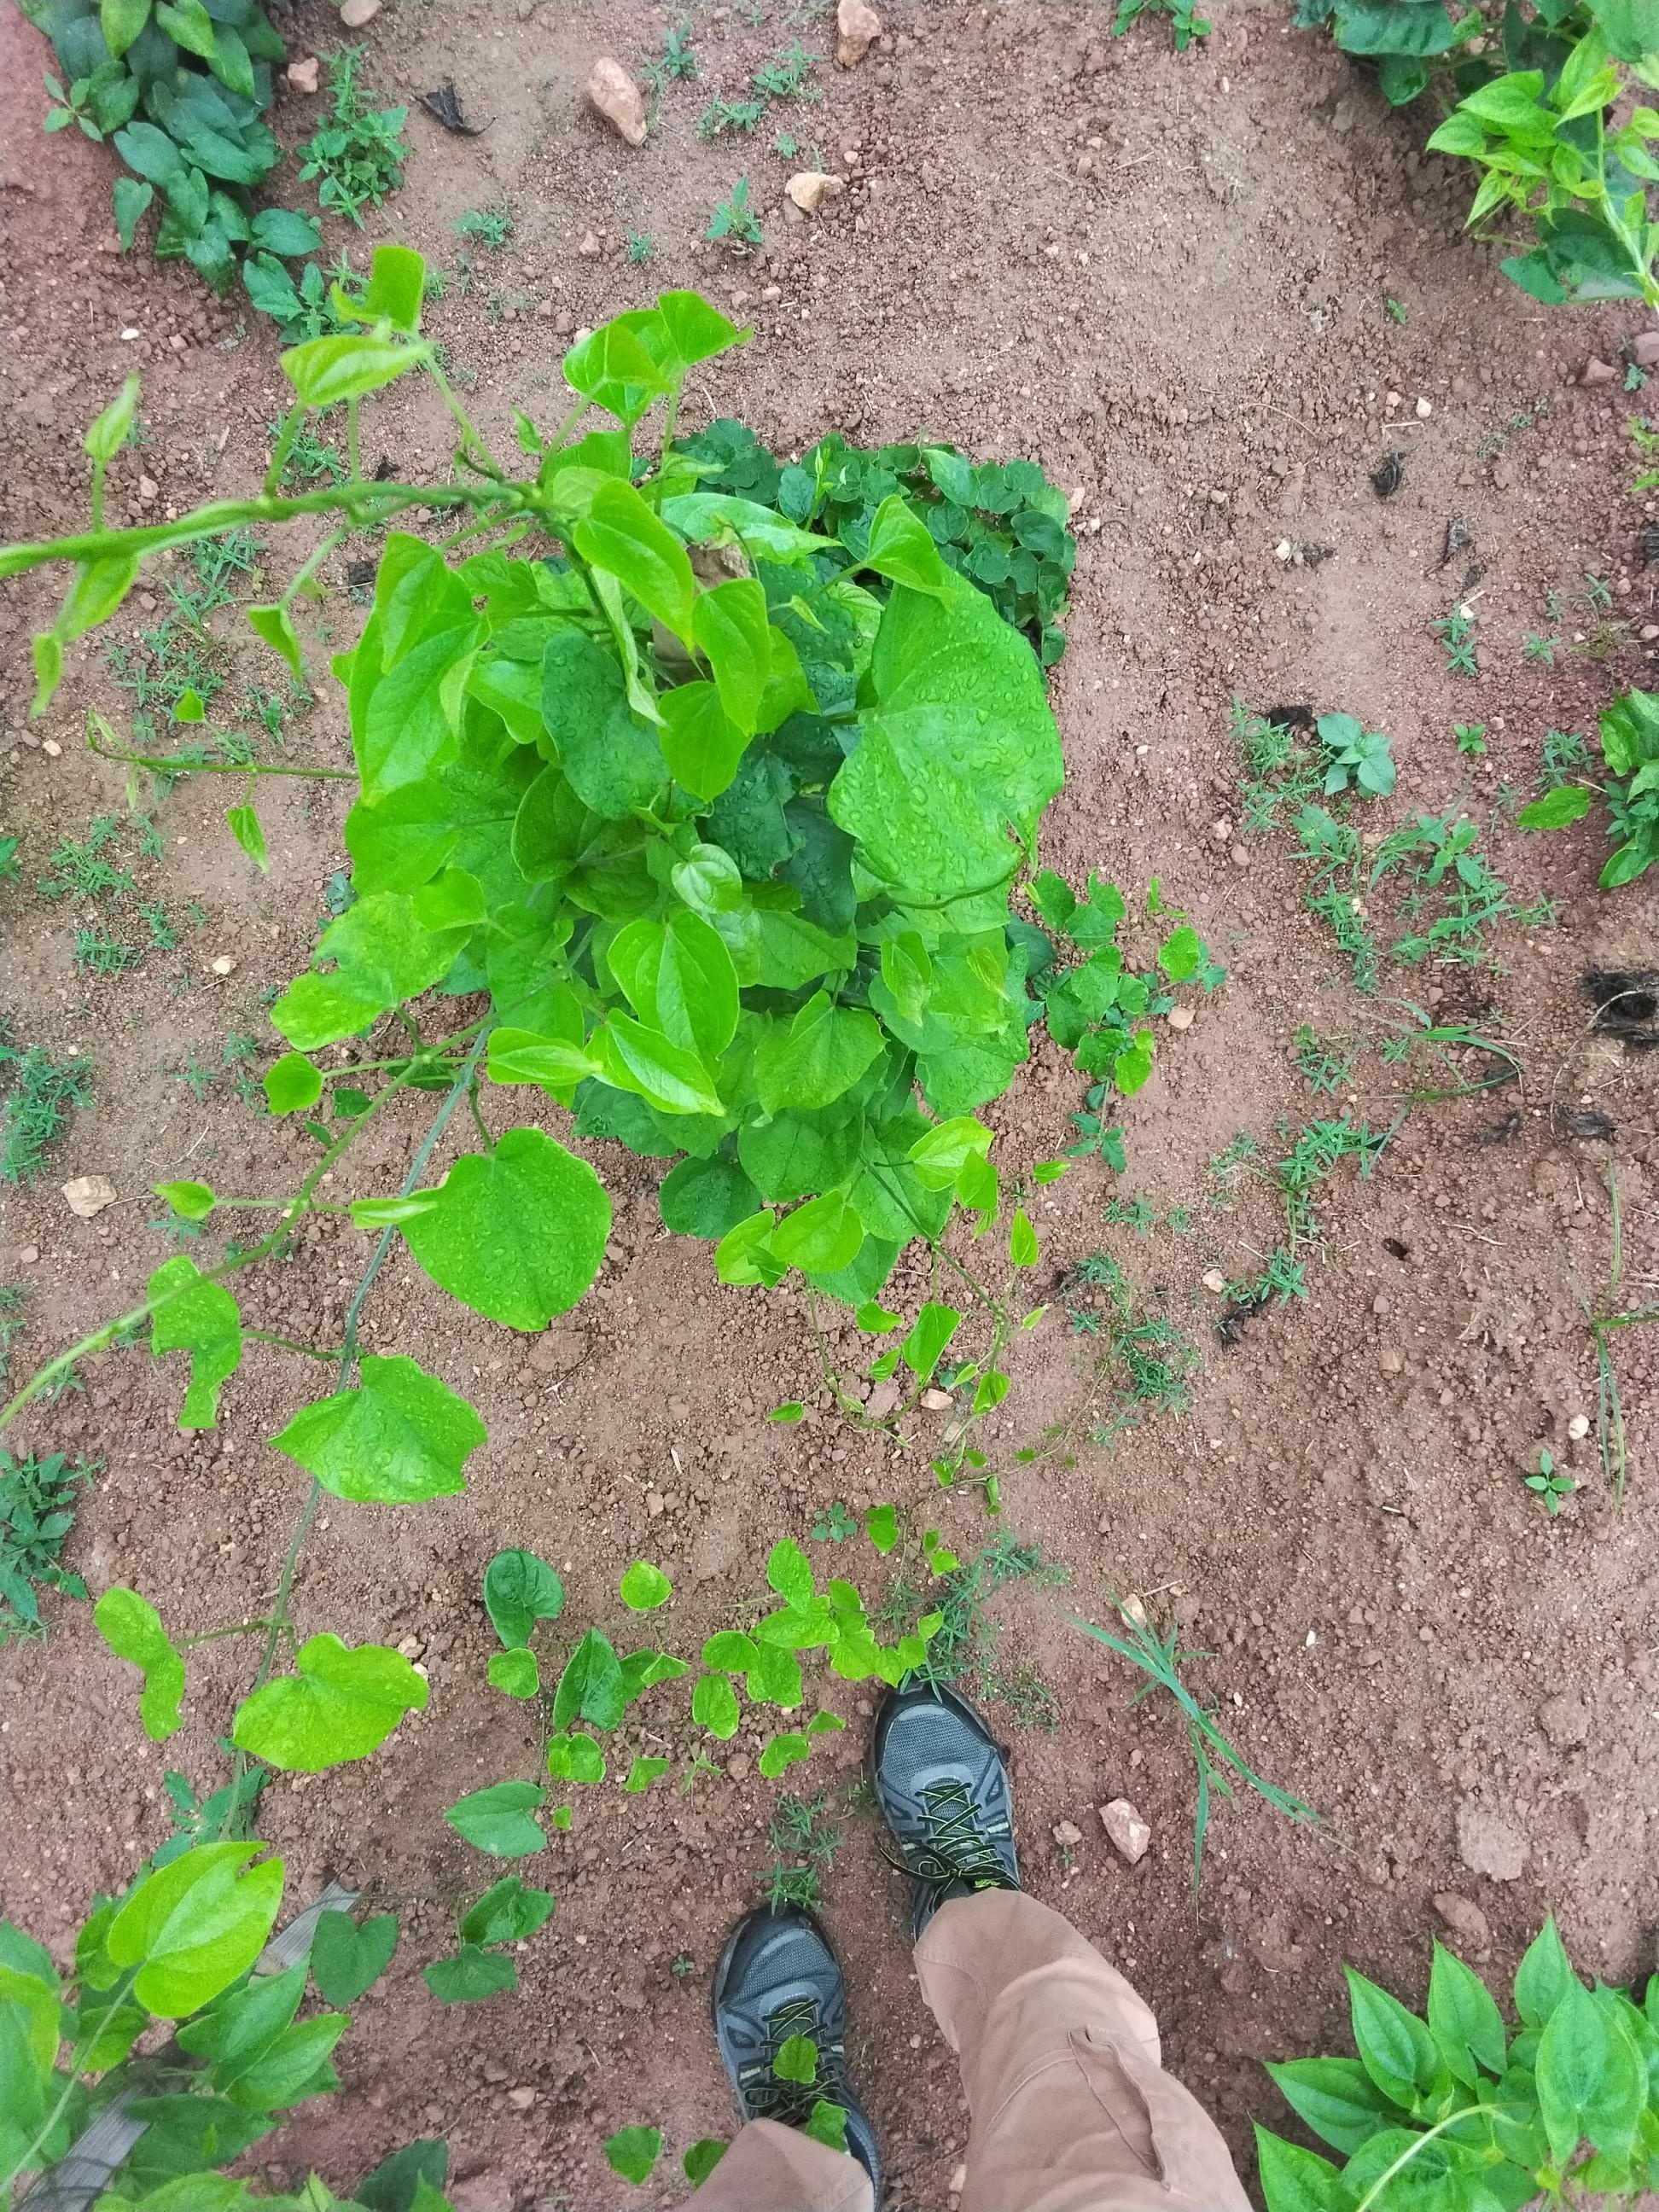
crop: yam
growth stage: vegetative
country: Nigeria
